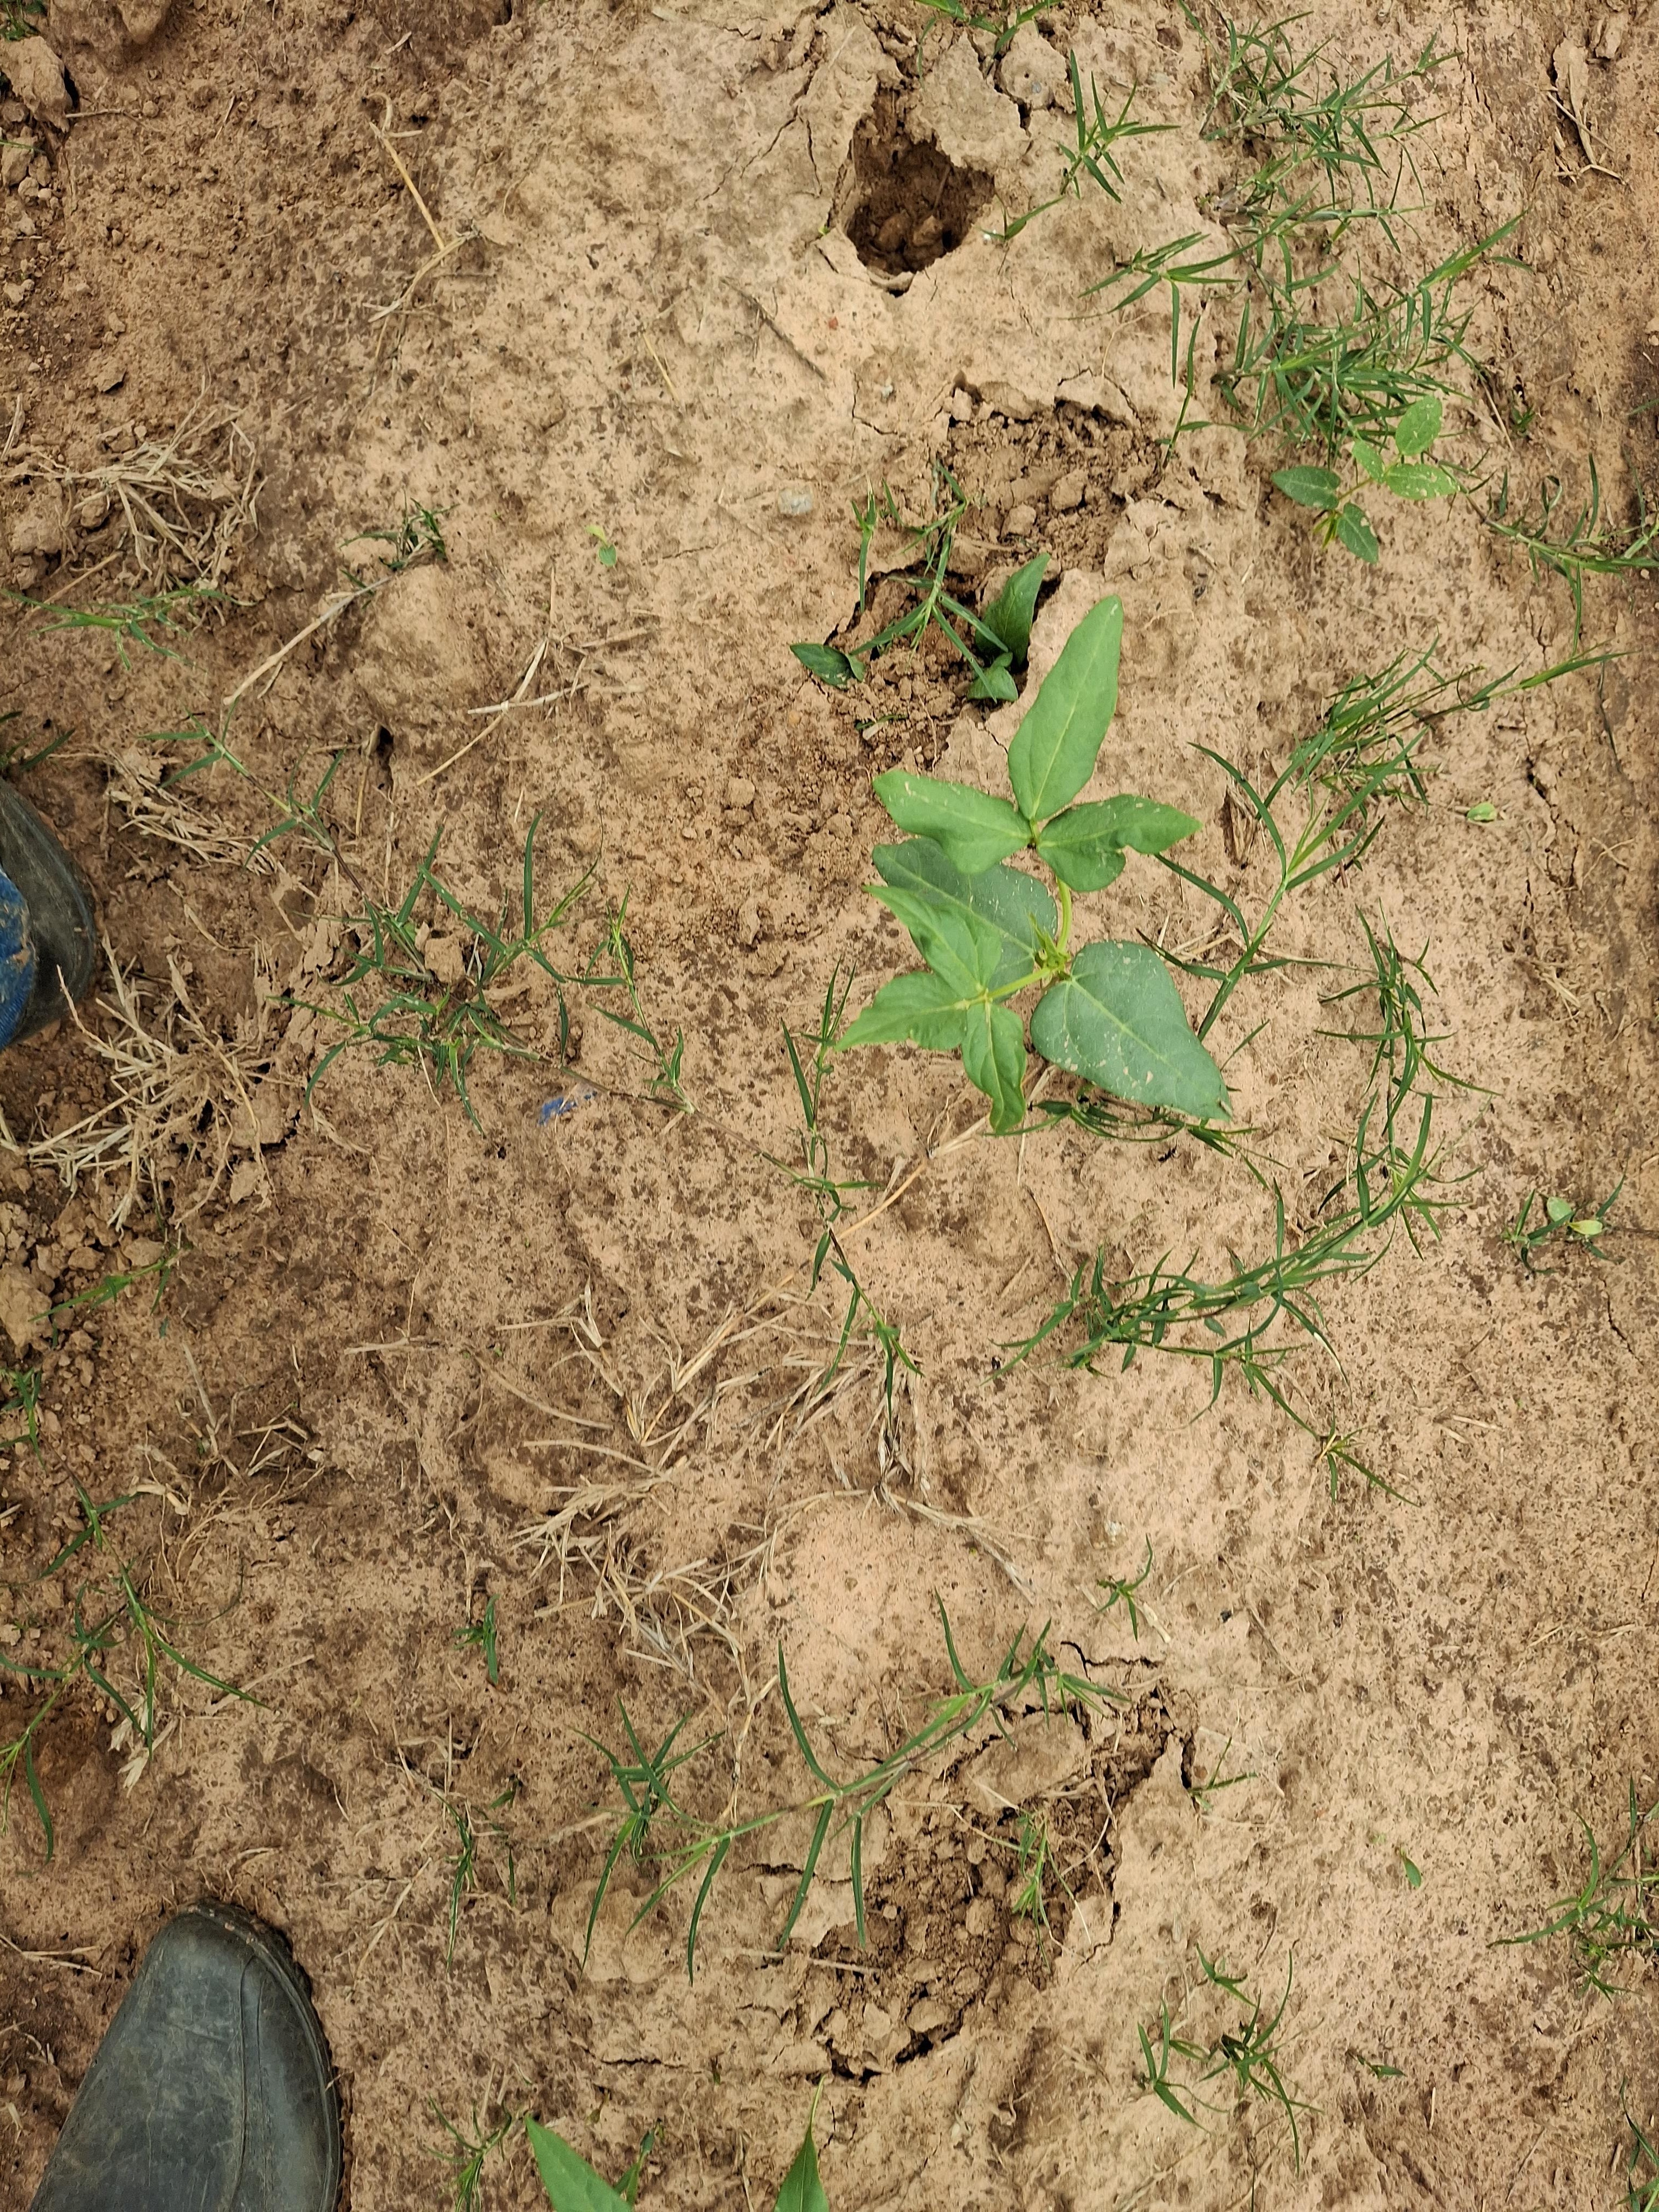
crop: cowpea
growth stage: emergence
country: Nigeria
